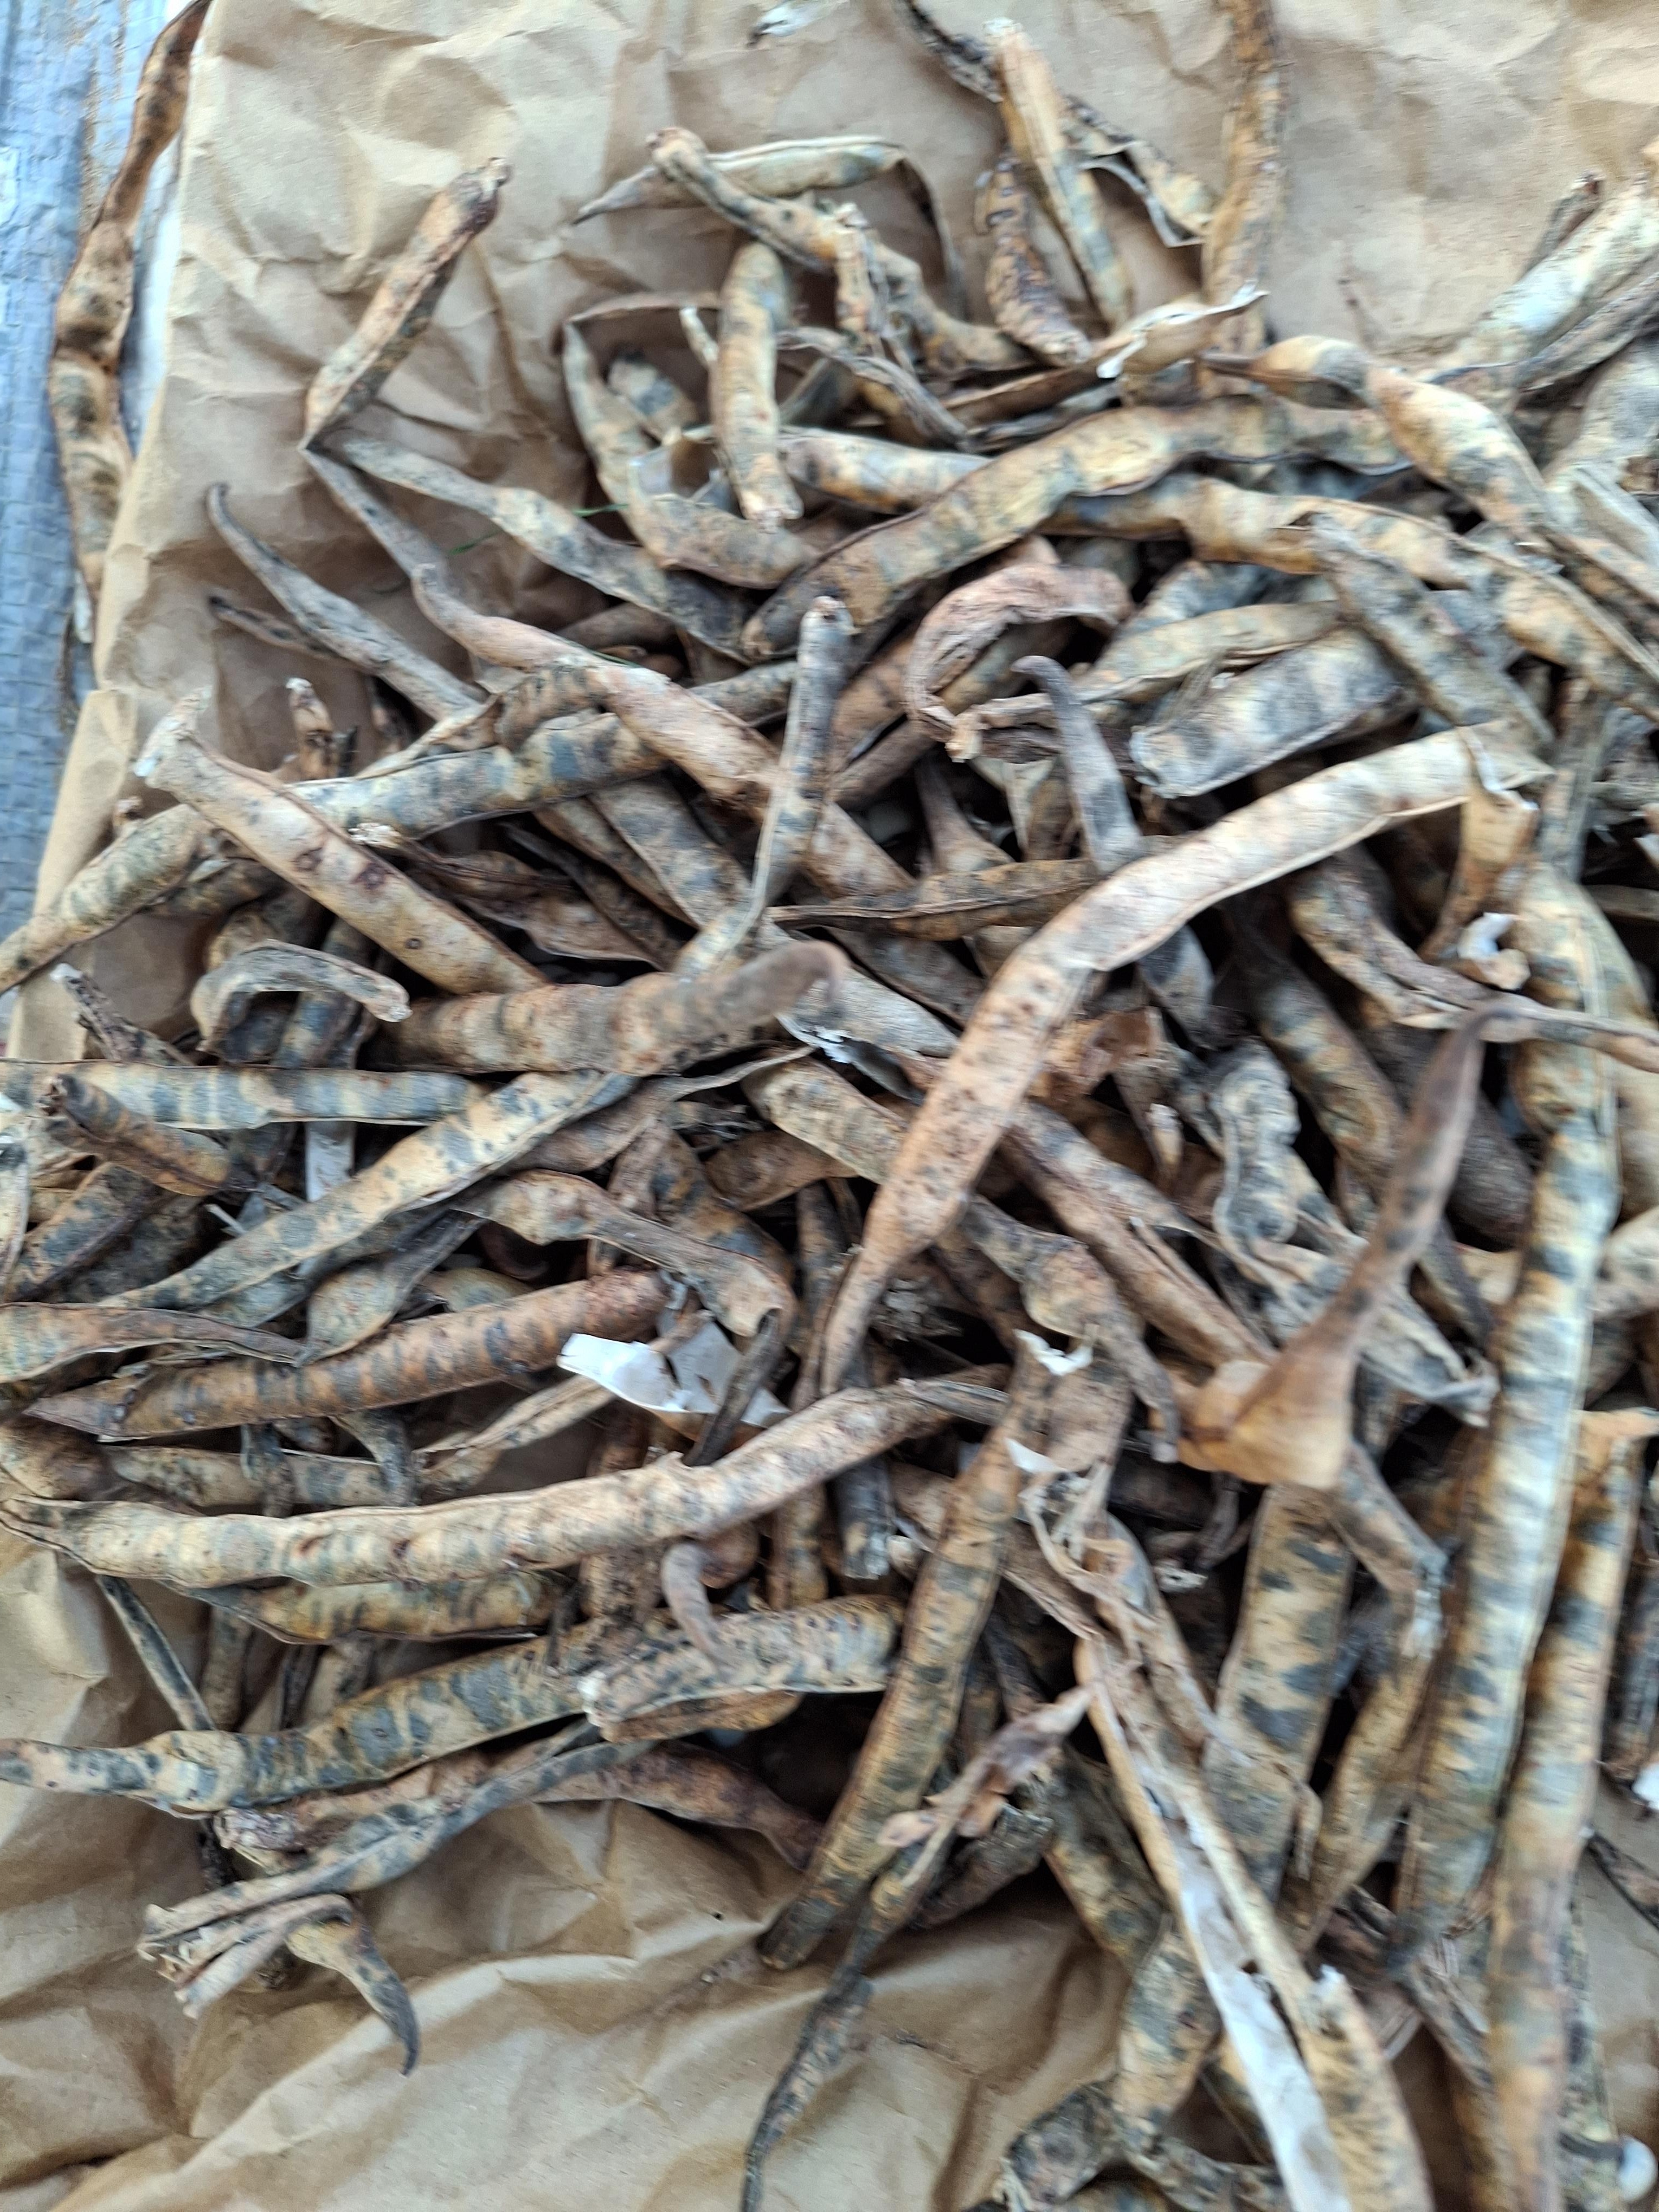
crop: cowpea
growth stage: harvest
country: Nigeria
